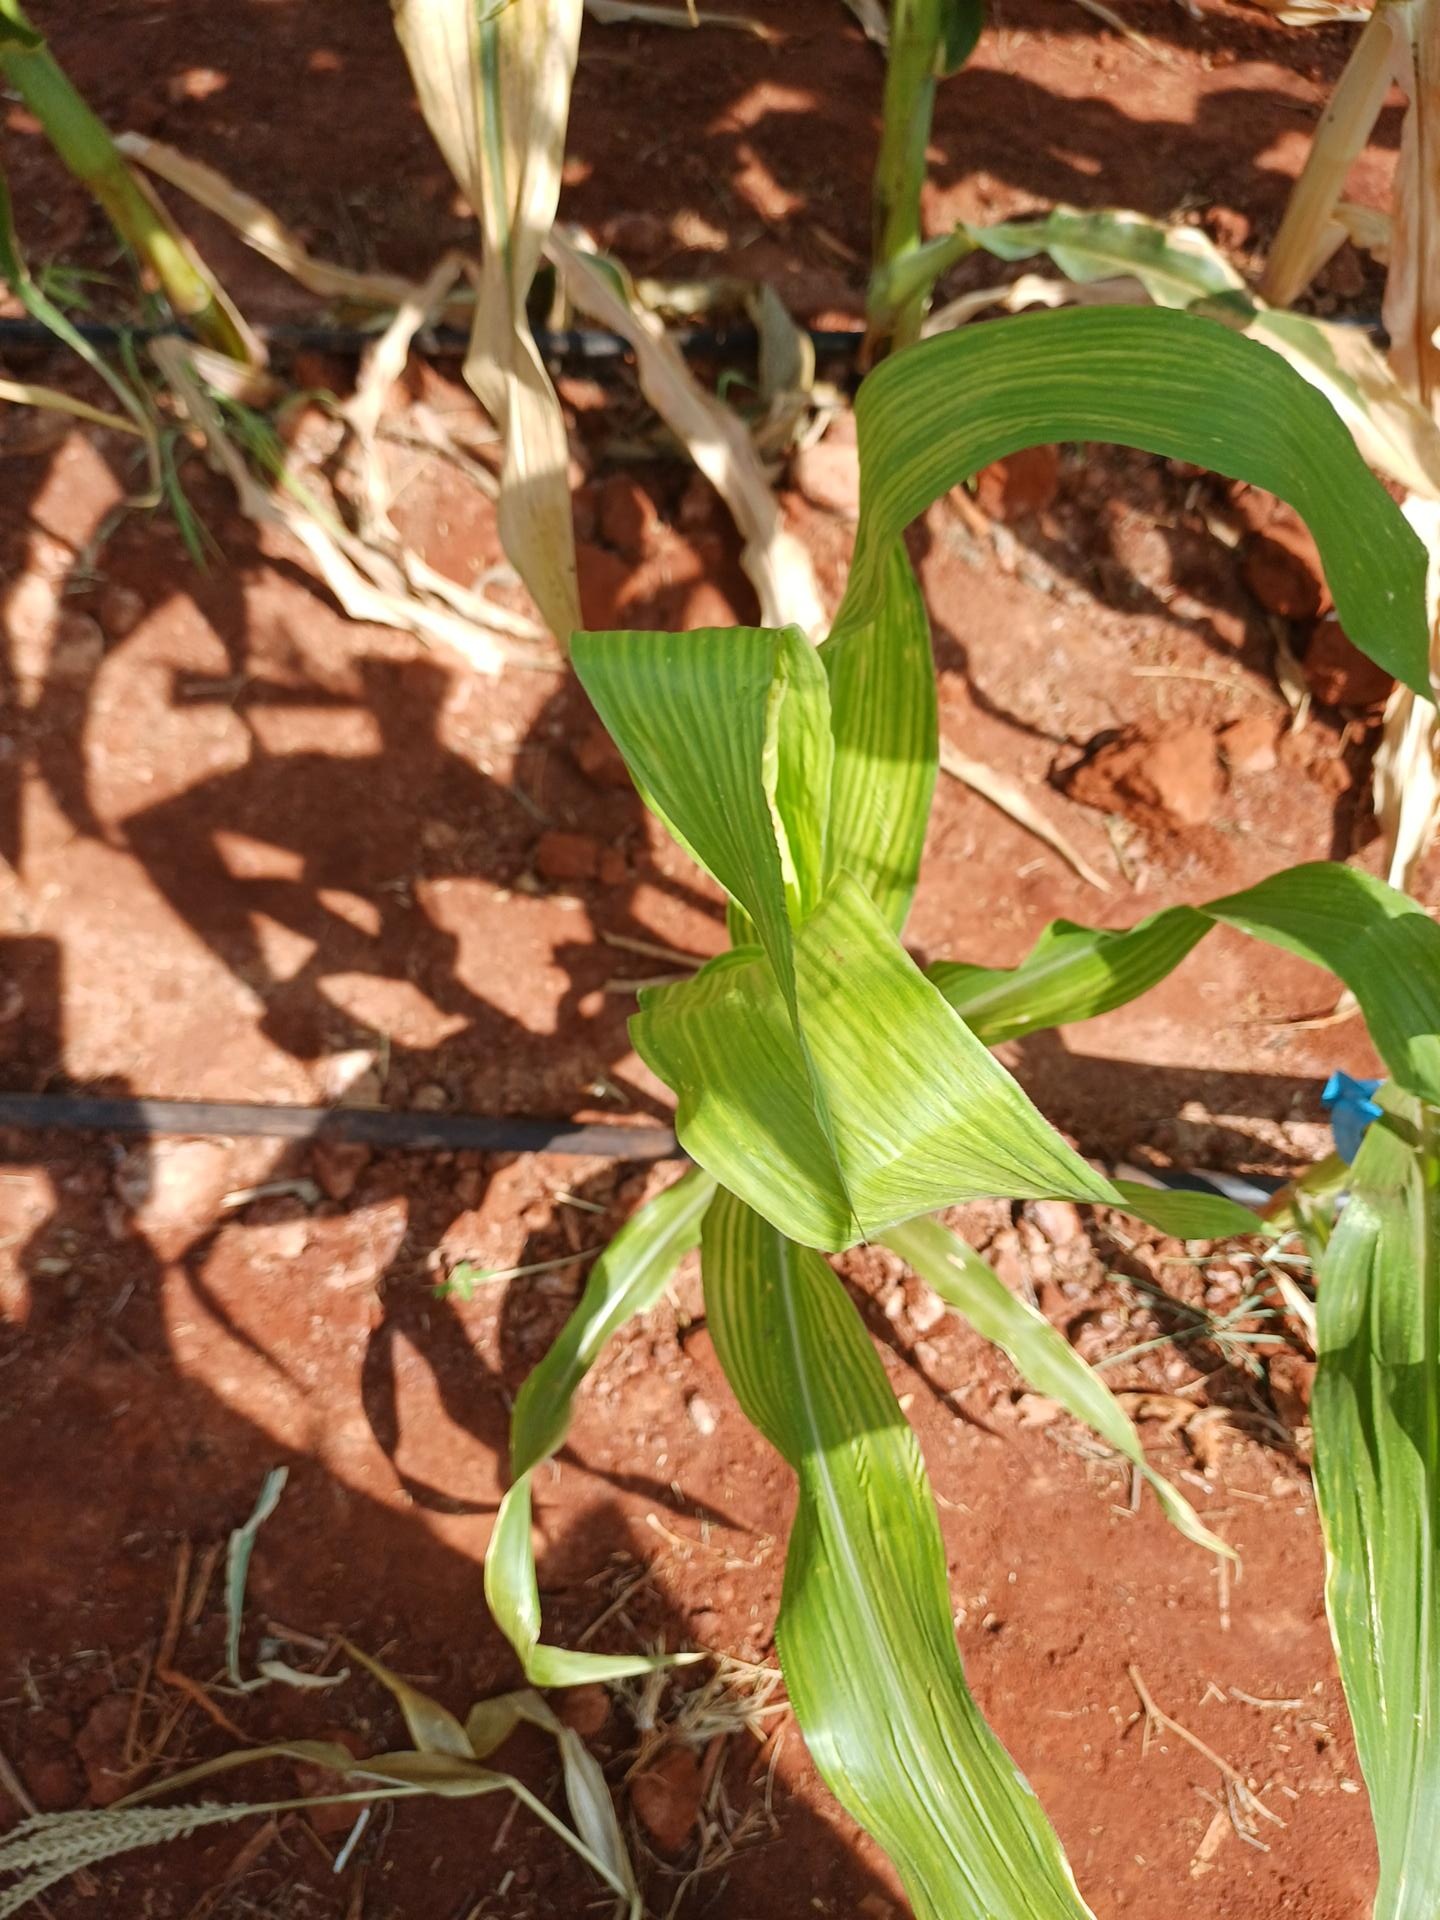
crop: maize
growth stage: flowering
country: Kenya
